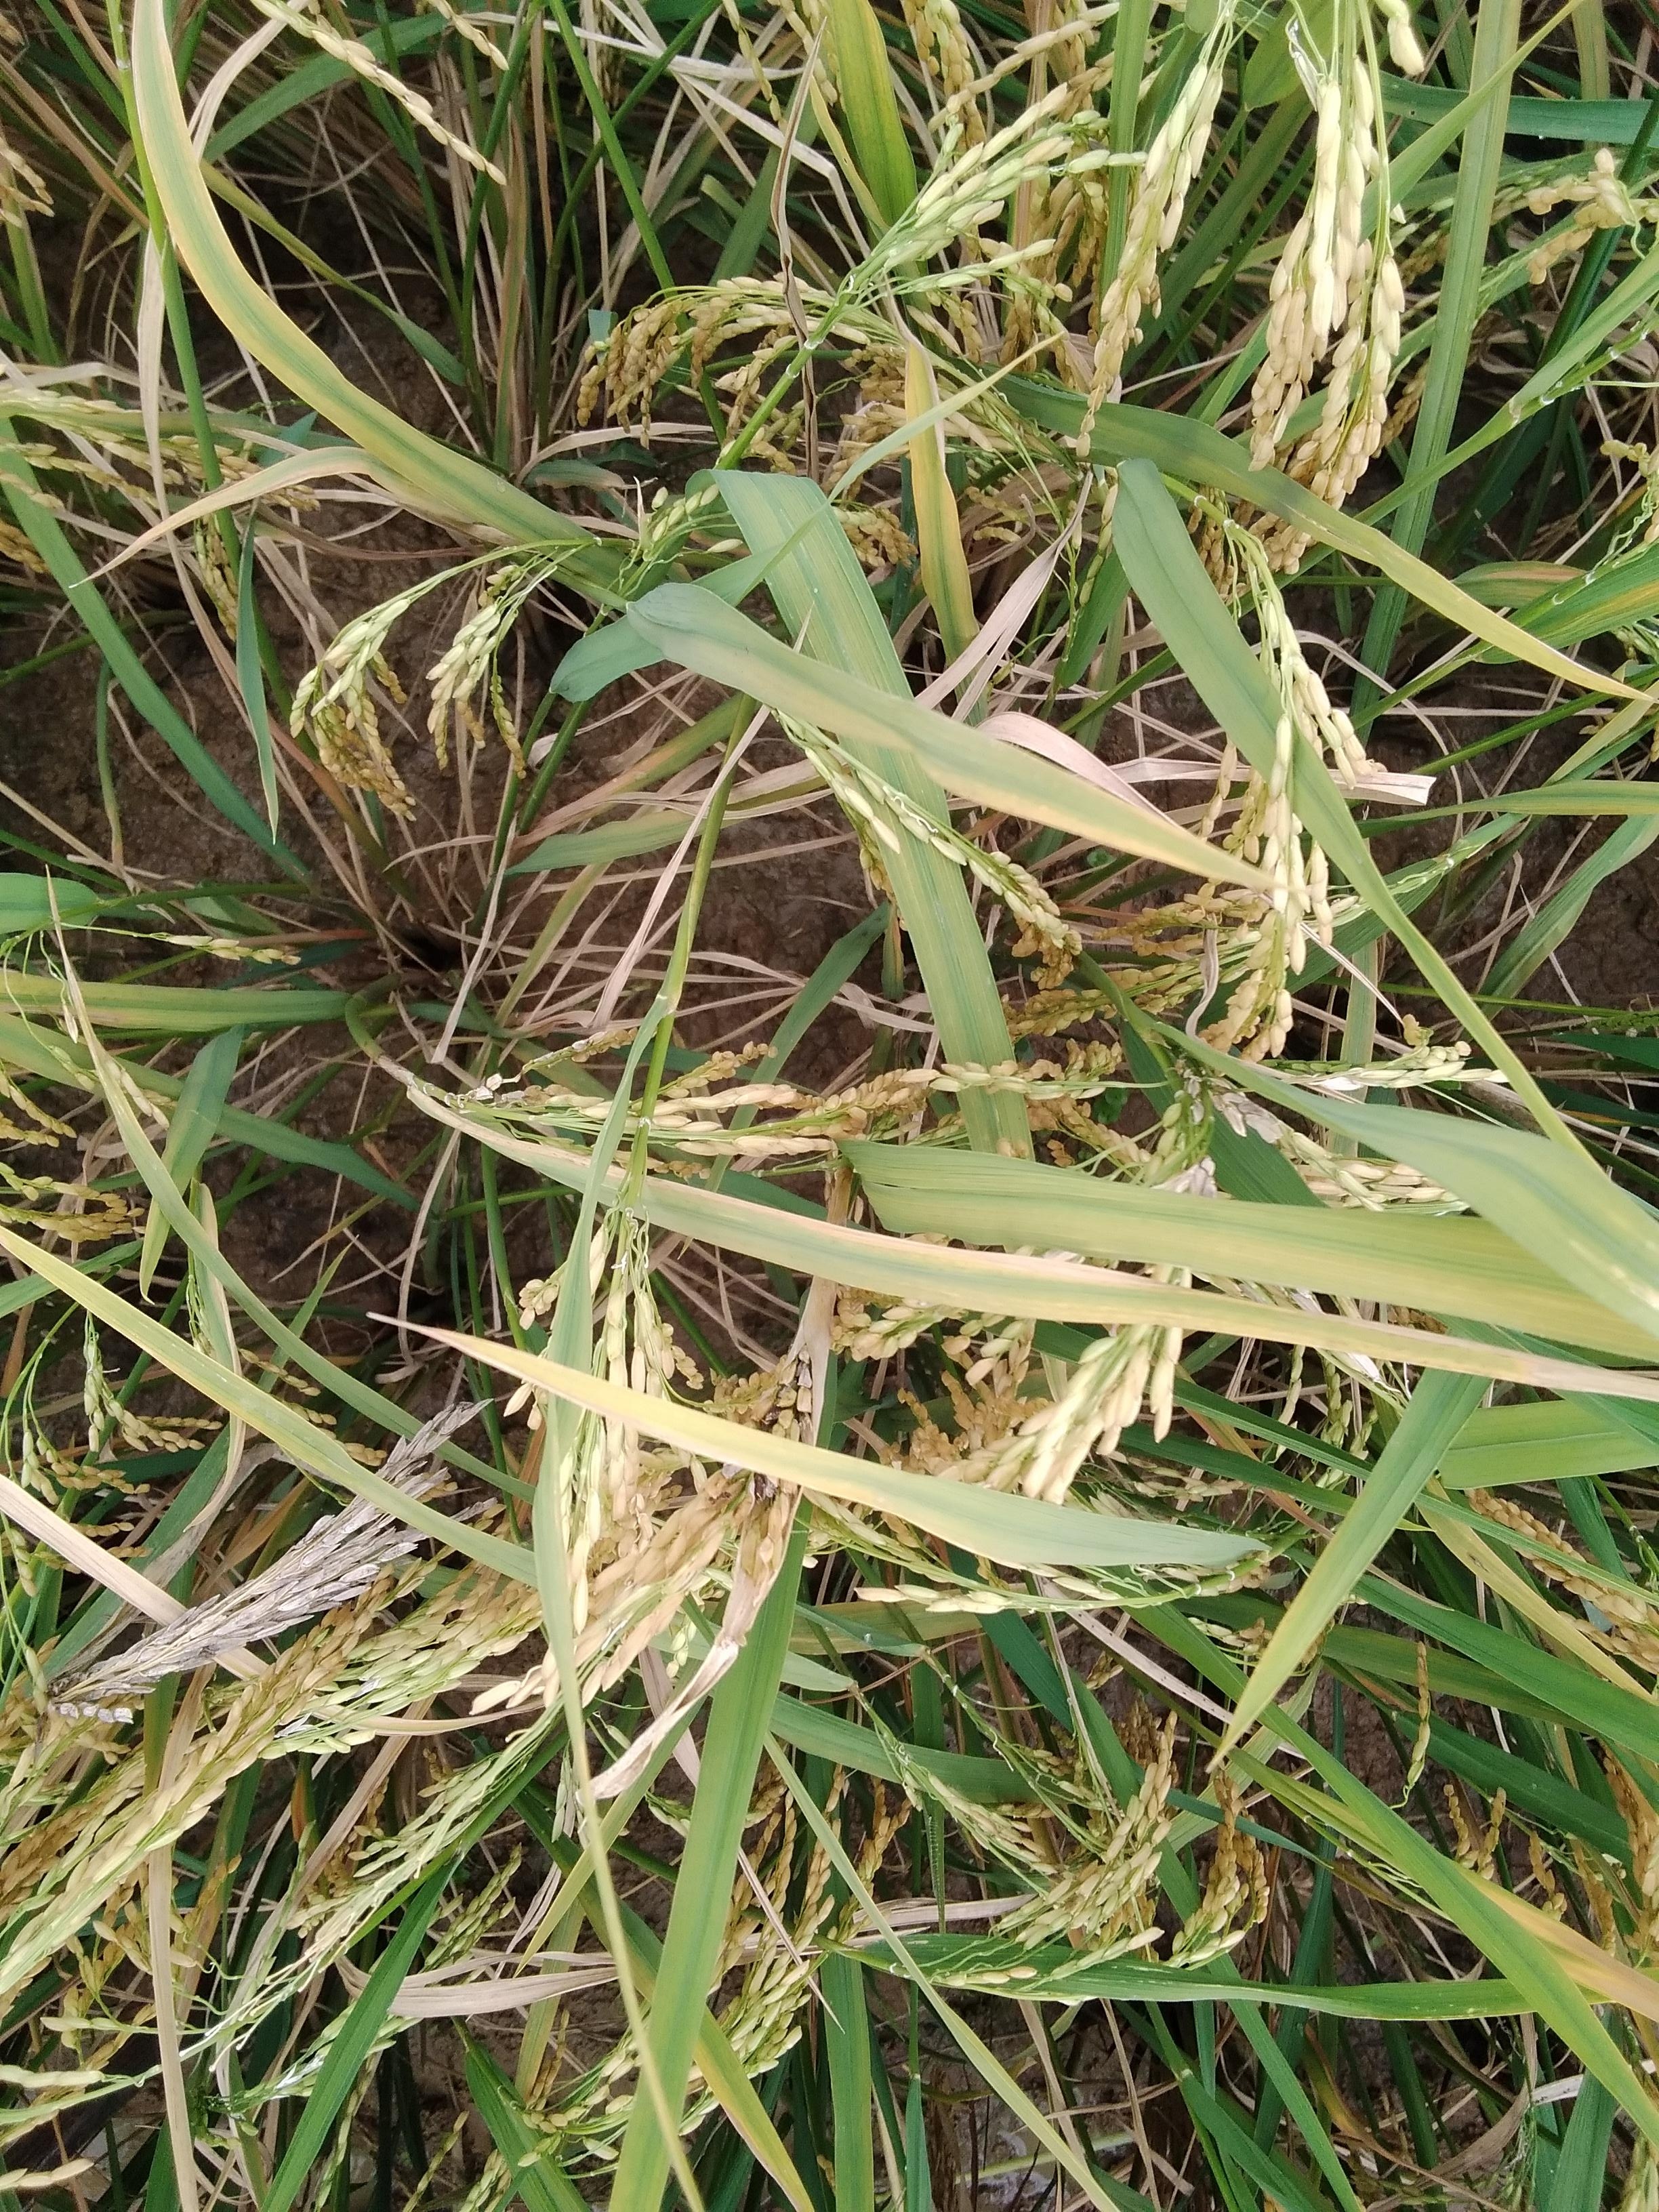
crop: rice
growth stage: ripening
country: Nigeria
